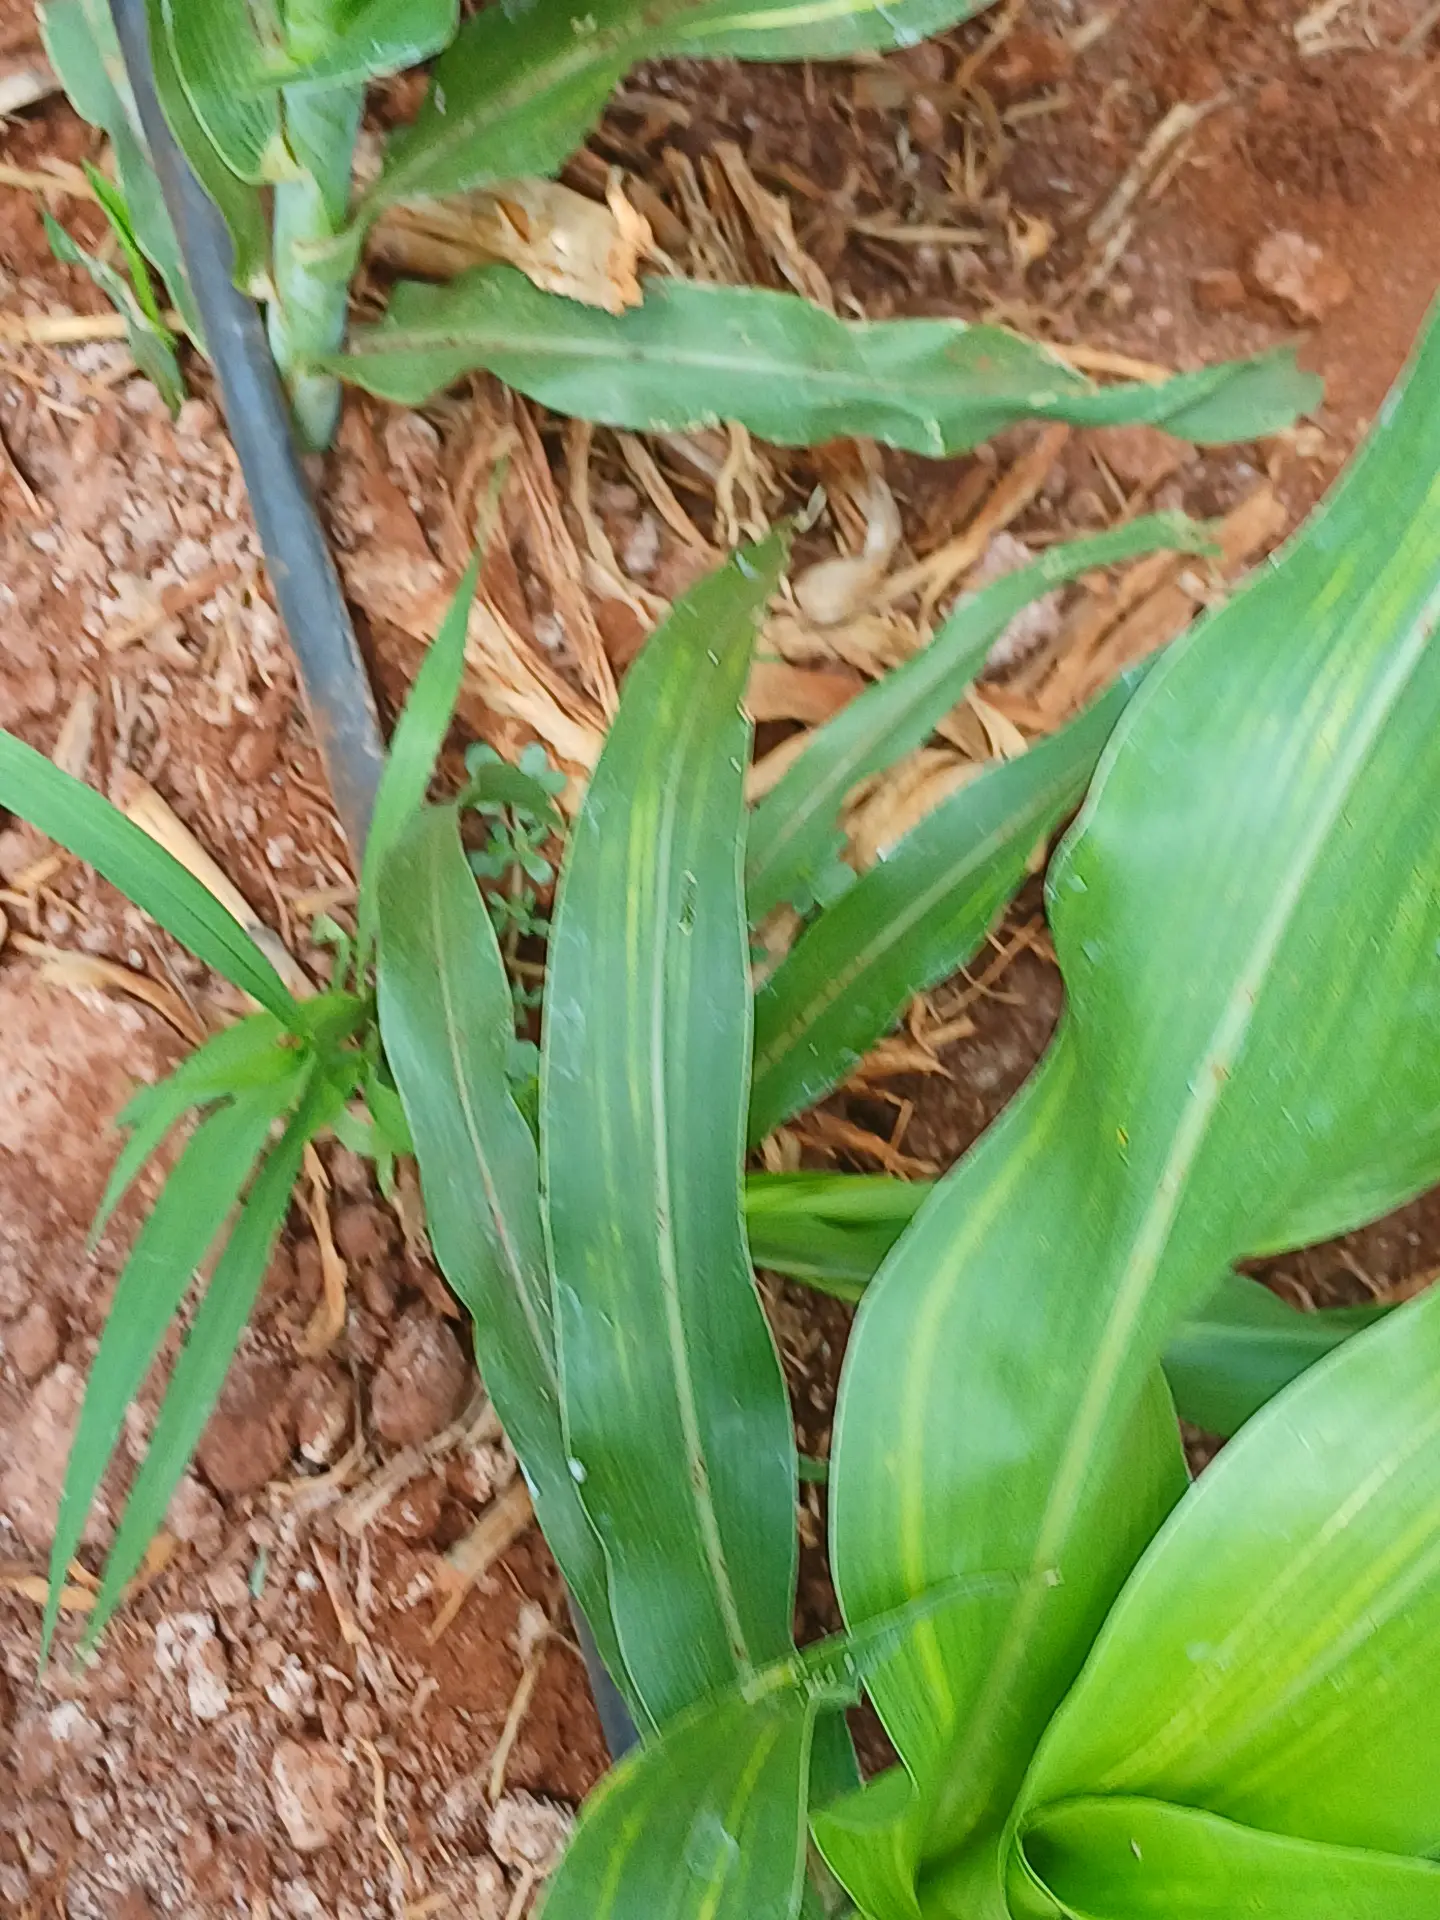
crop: sorghum
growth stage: vegetative
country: Kenya
